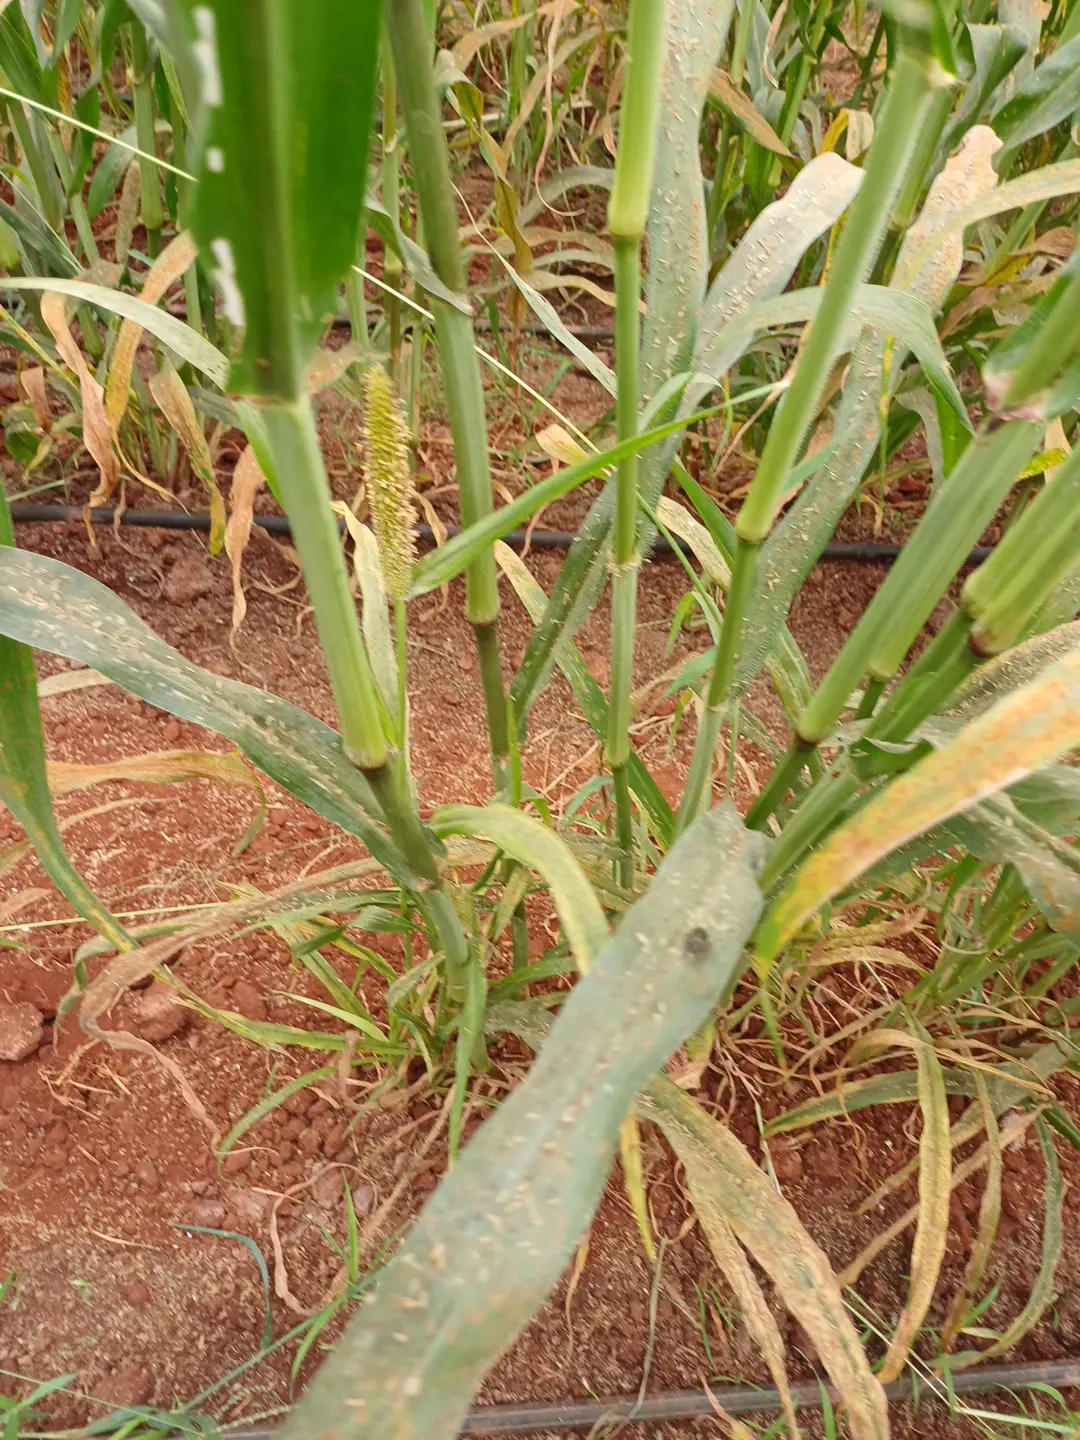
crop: pearl millet
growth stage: filling grain
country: Kenya
